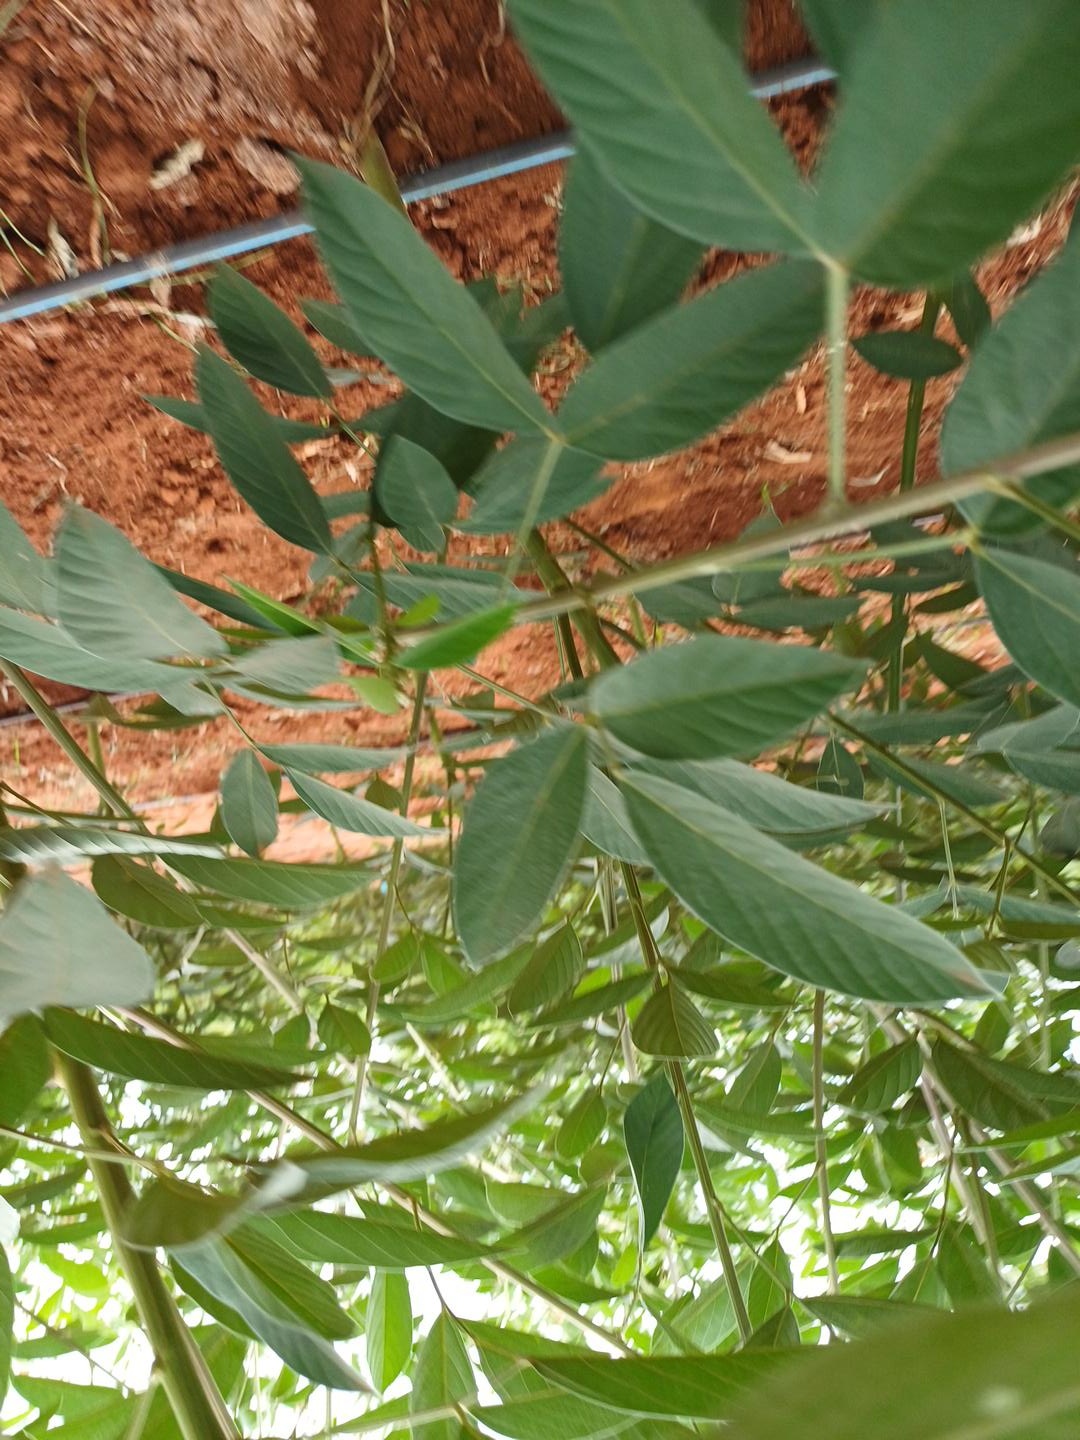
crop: pigeonpea
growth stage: development pod
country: Kenya
